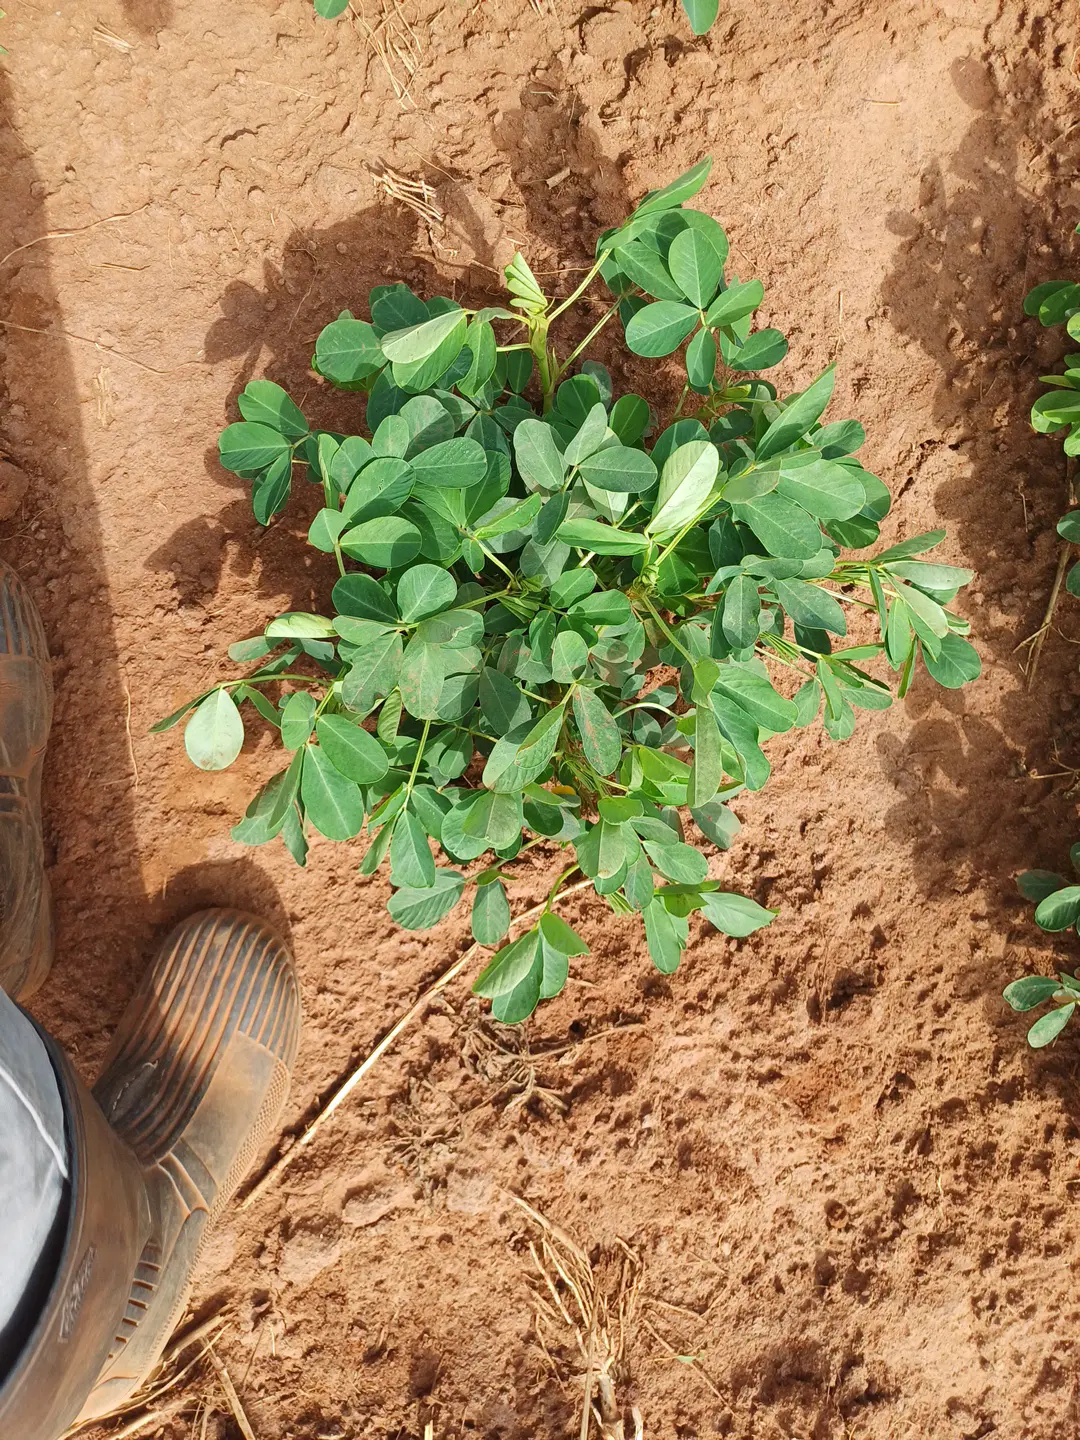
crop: groundnut
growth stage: flowering
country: Kenya
